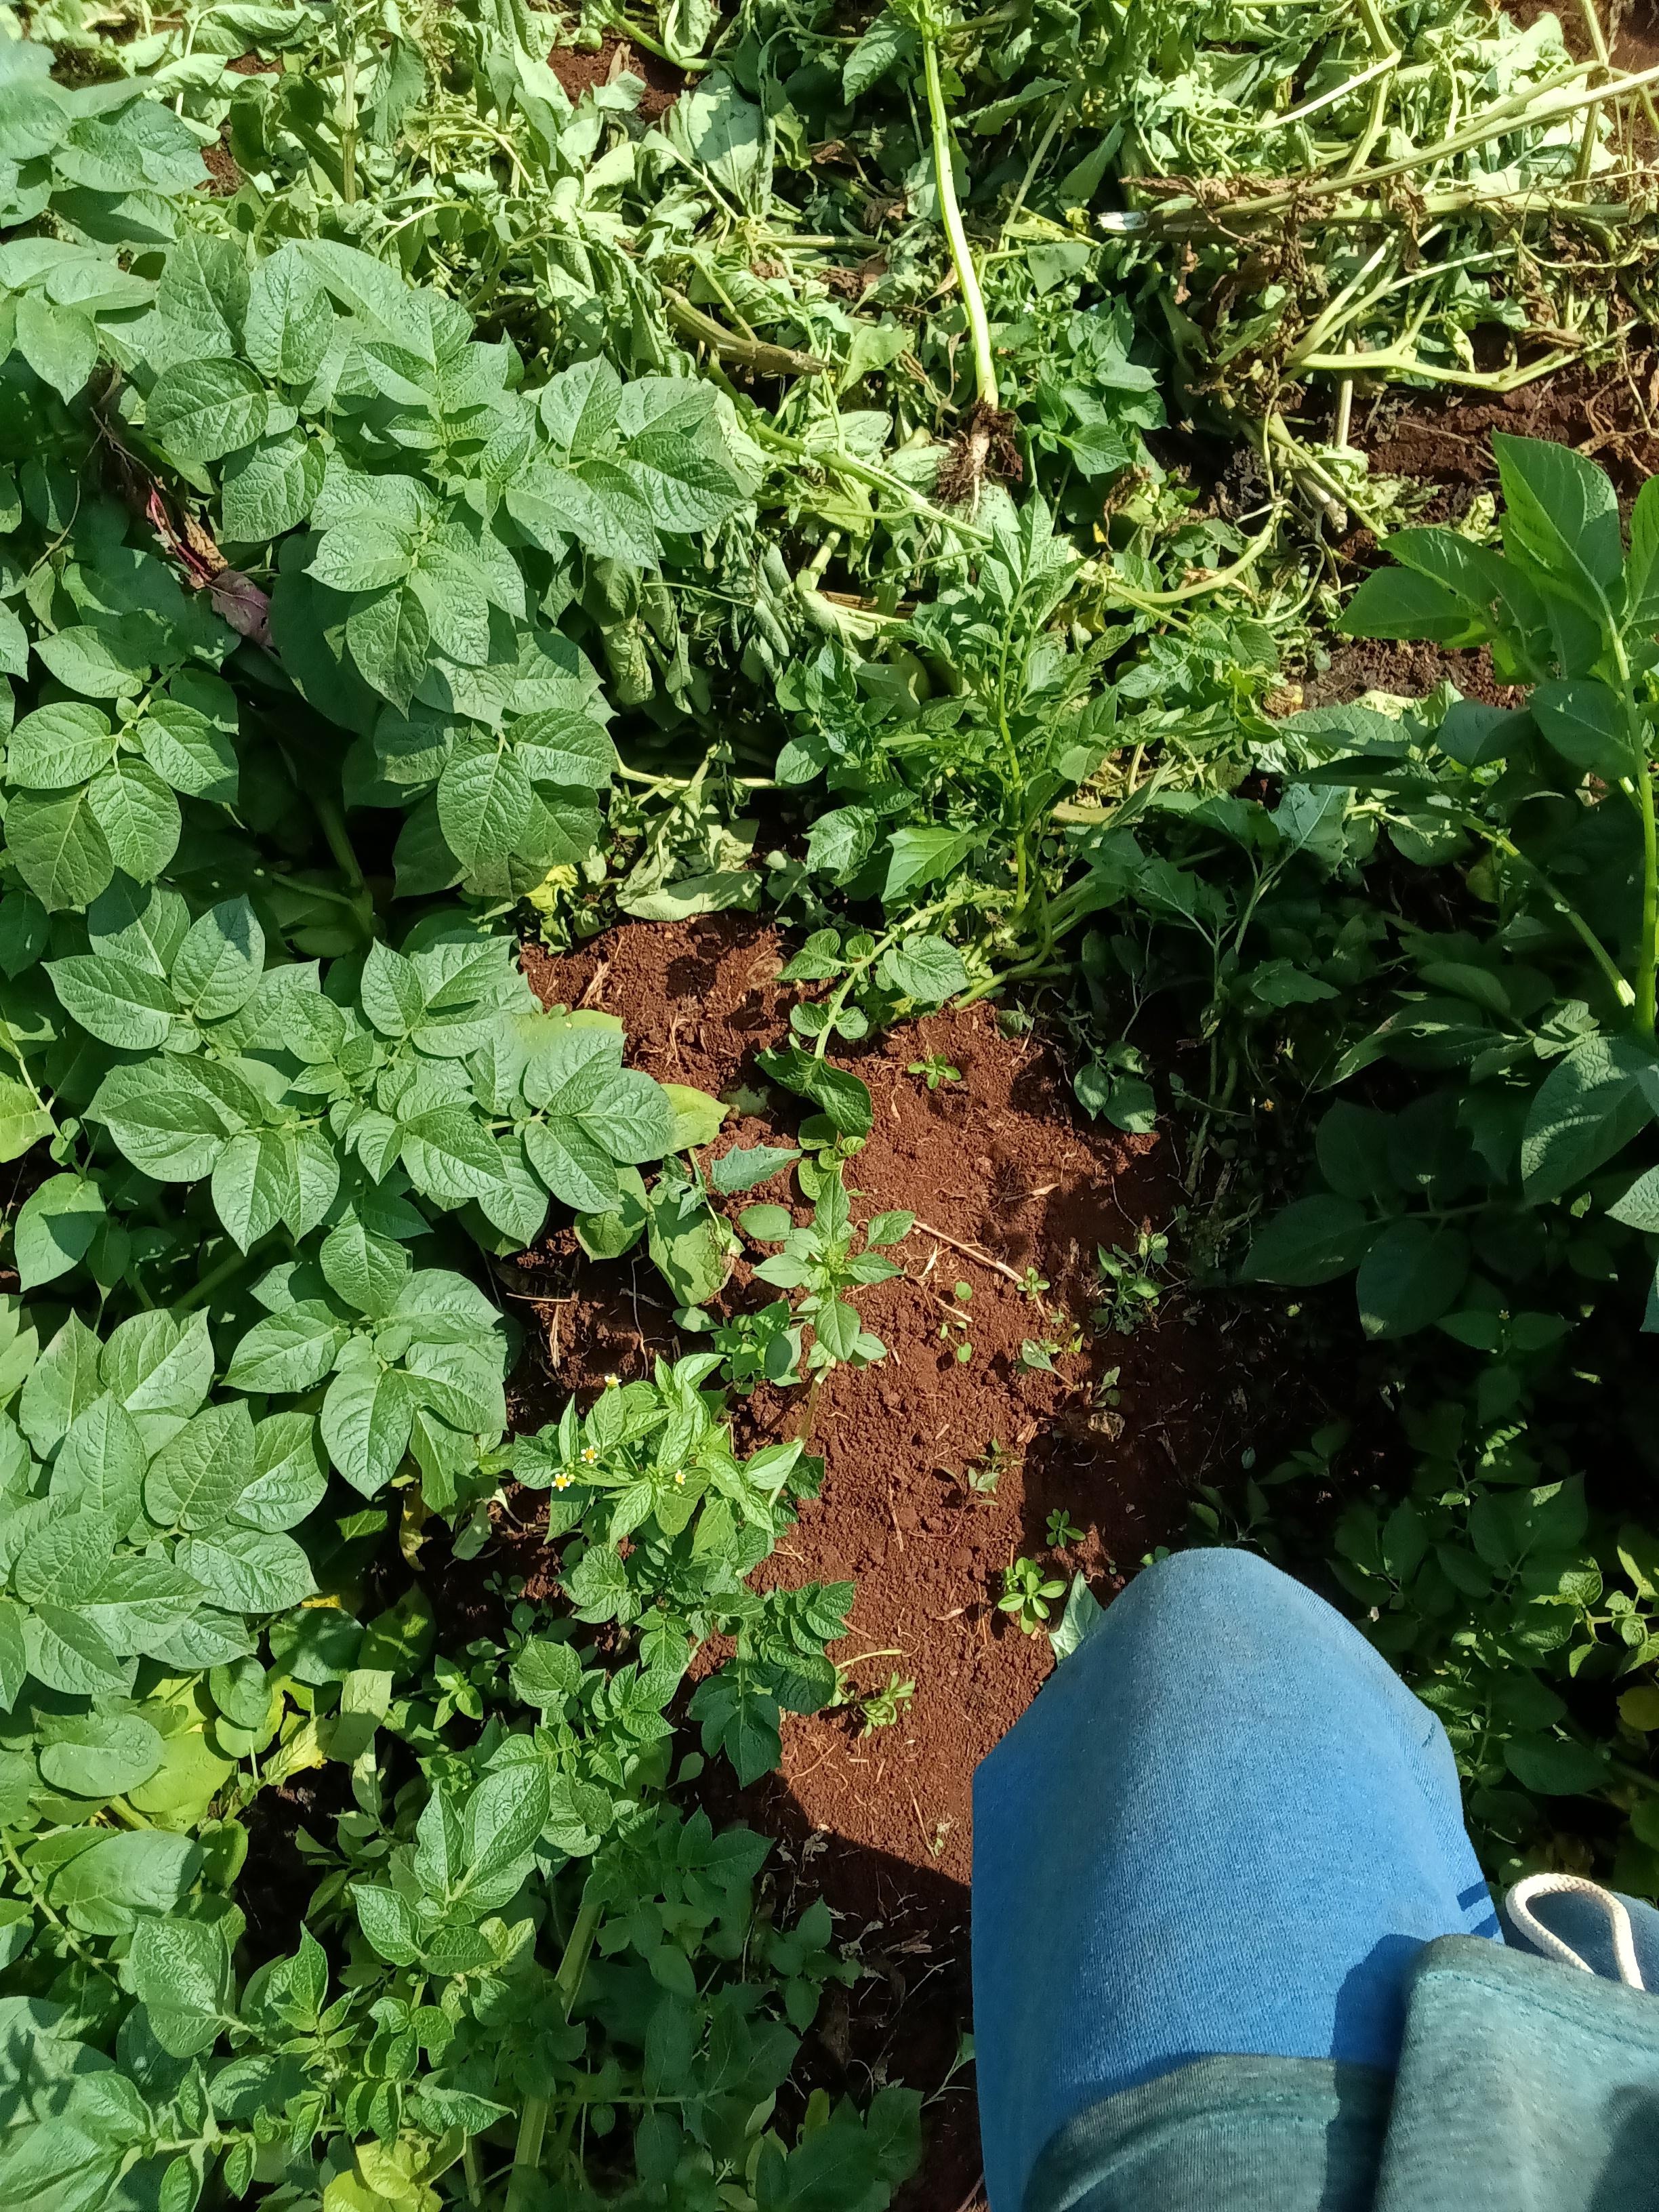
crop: potato
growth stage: maturity
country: Kenya
